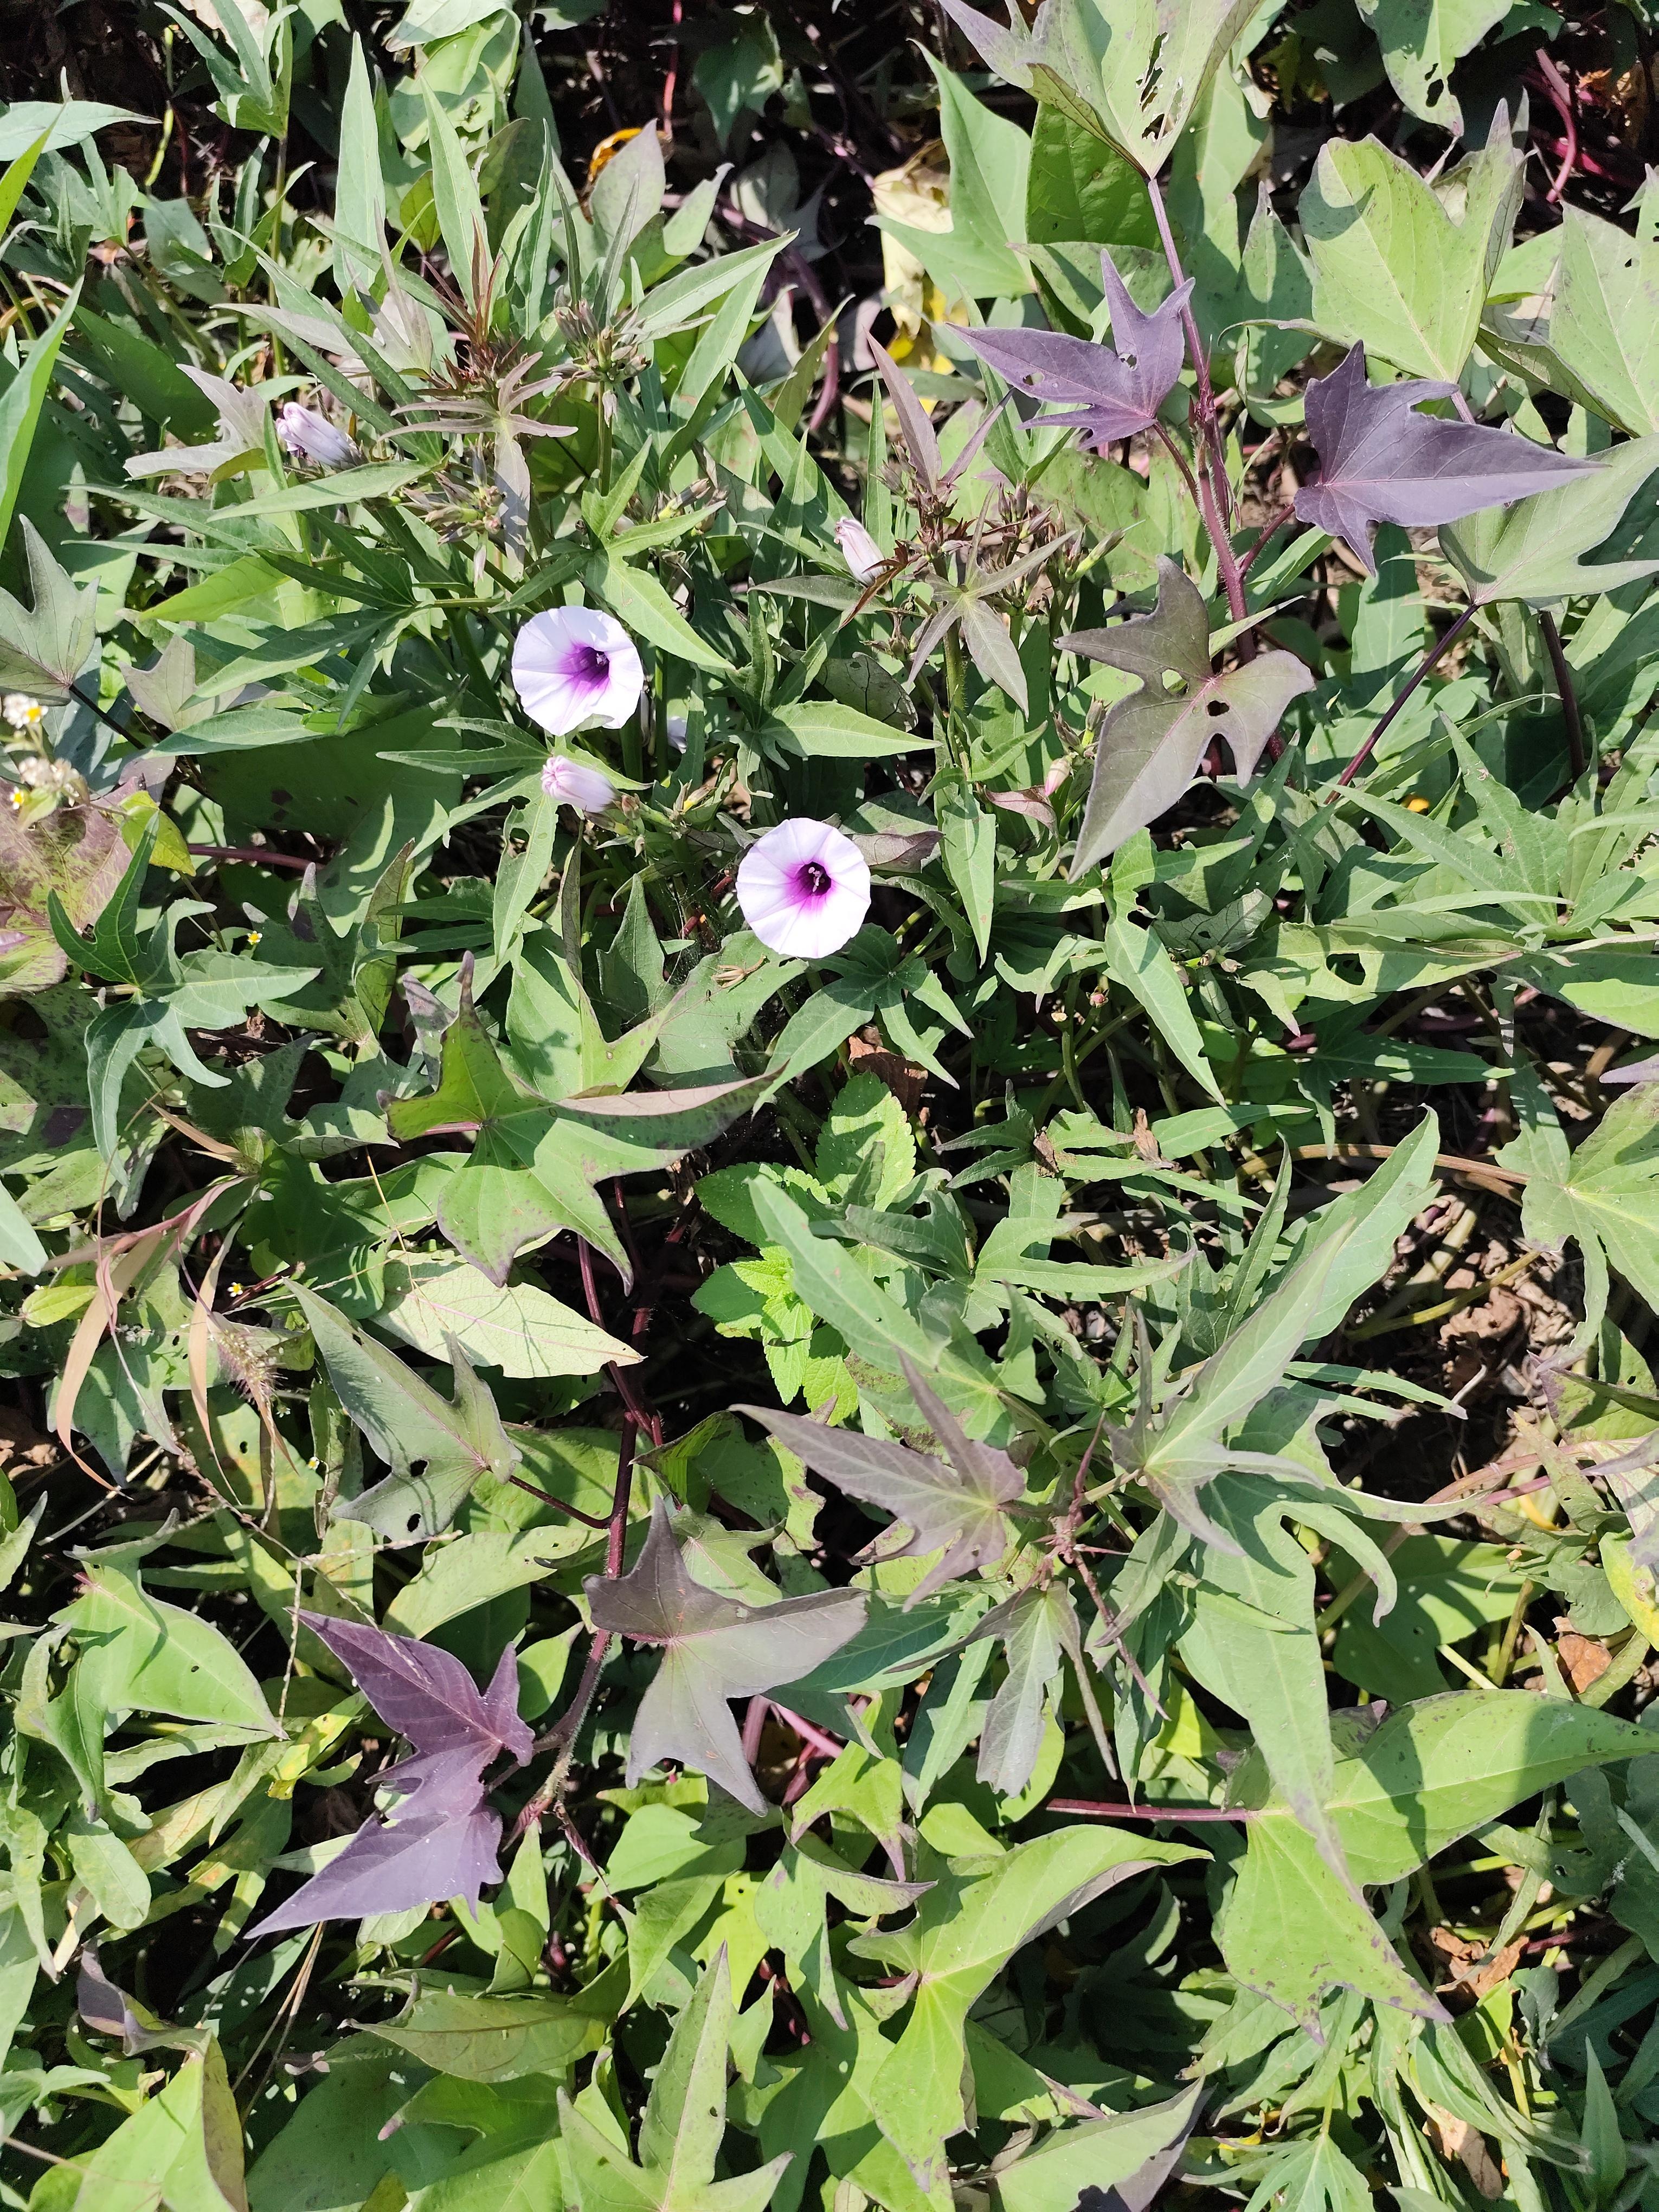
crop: sweet potato
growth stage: flowering
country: Tanzania
